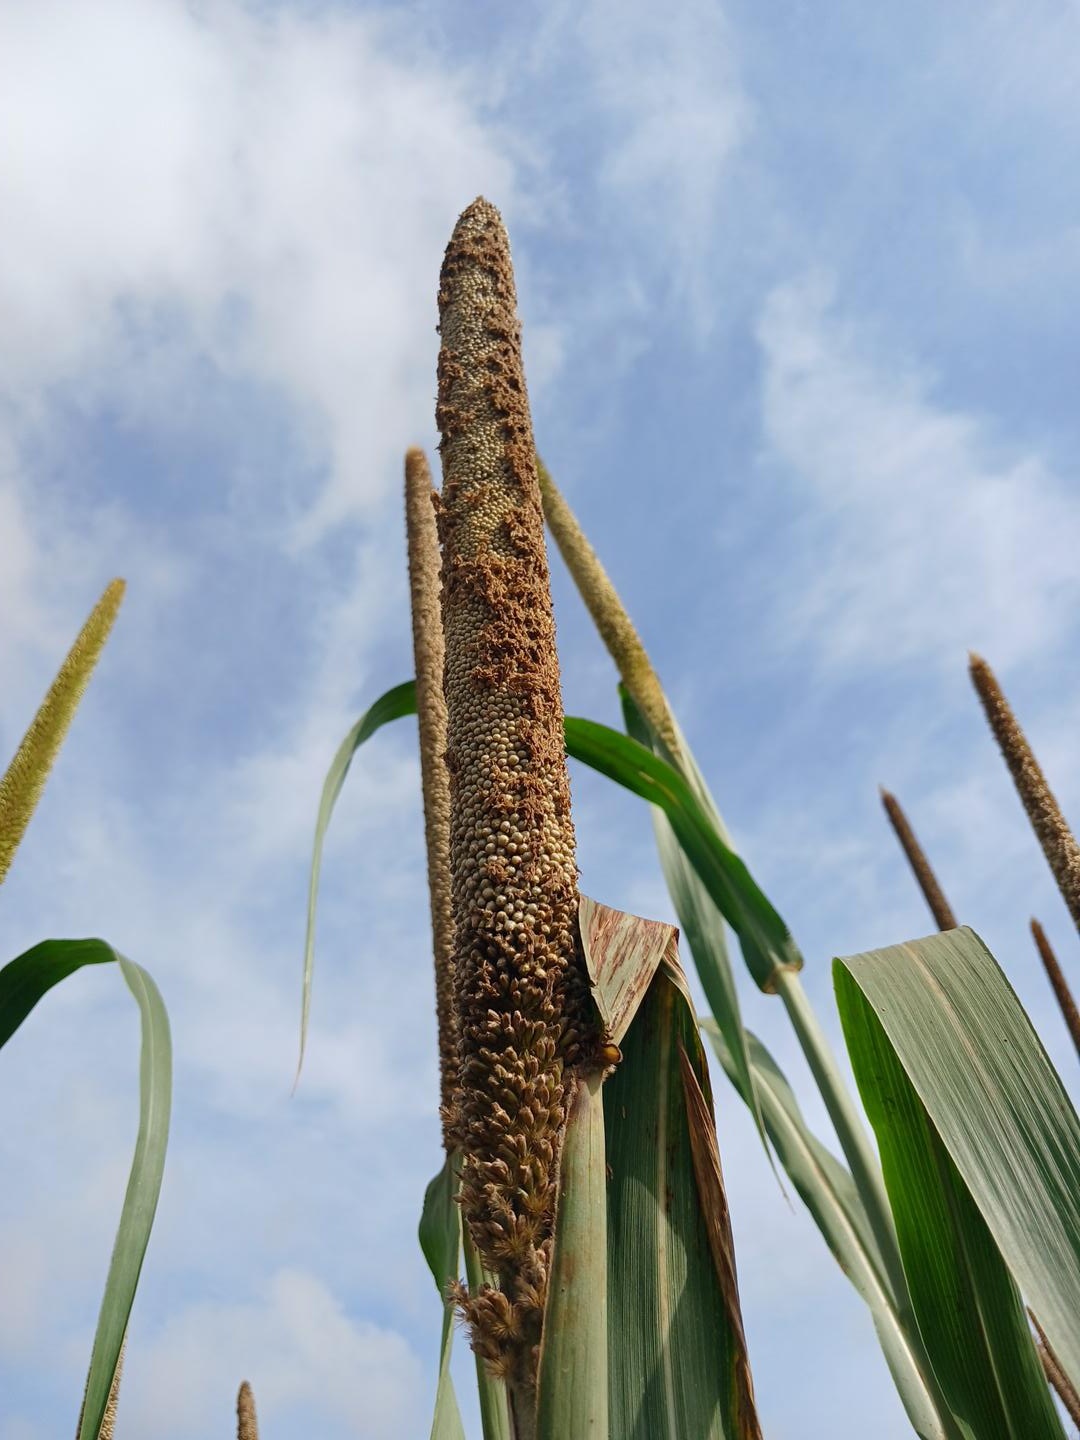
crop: pearl millet
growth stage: maturity
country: Senegal
